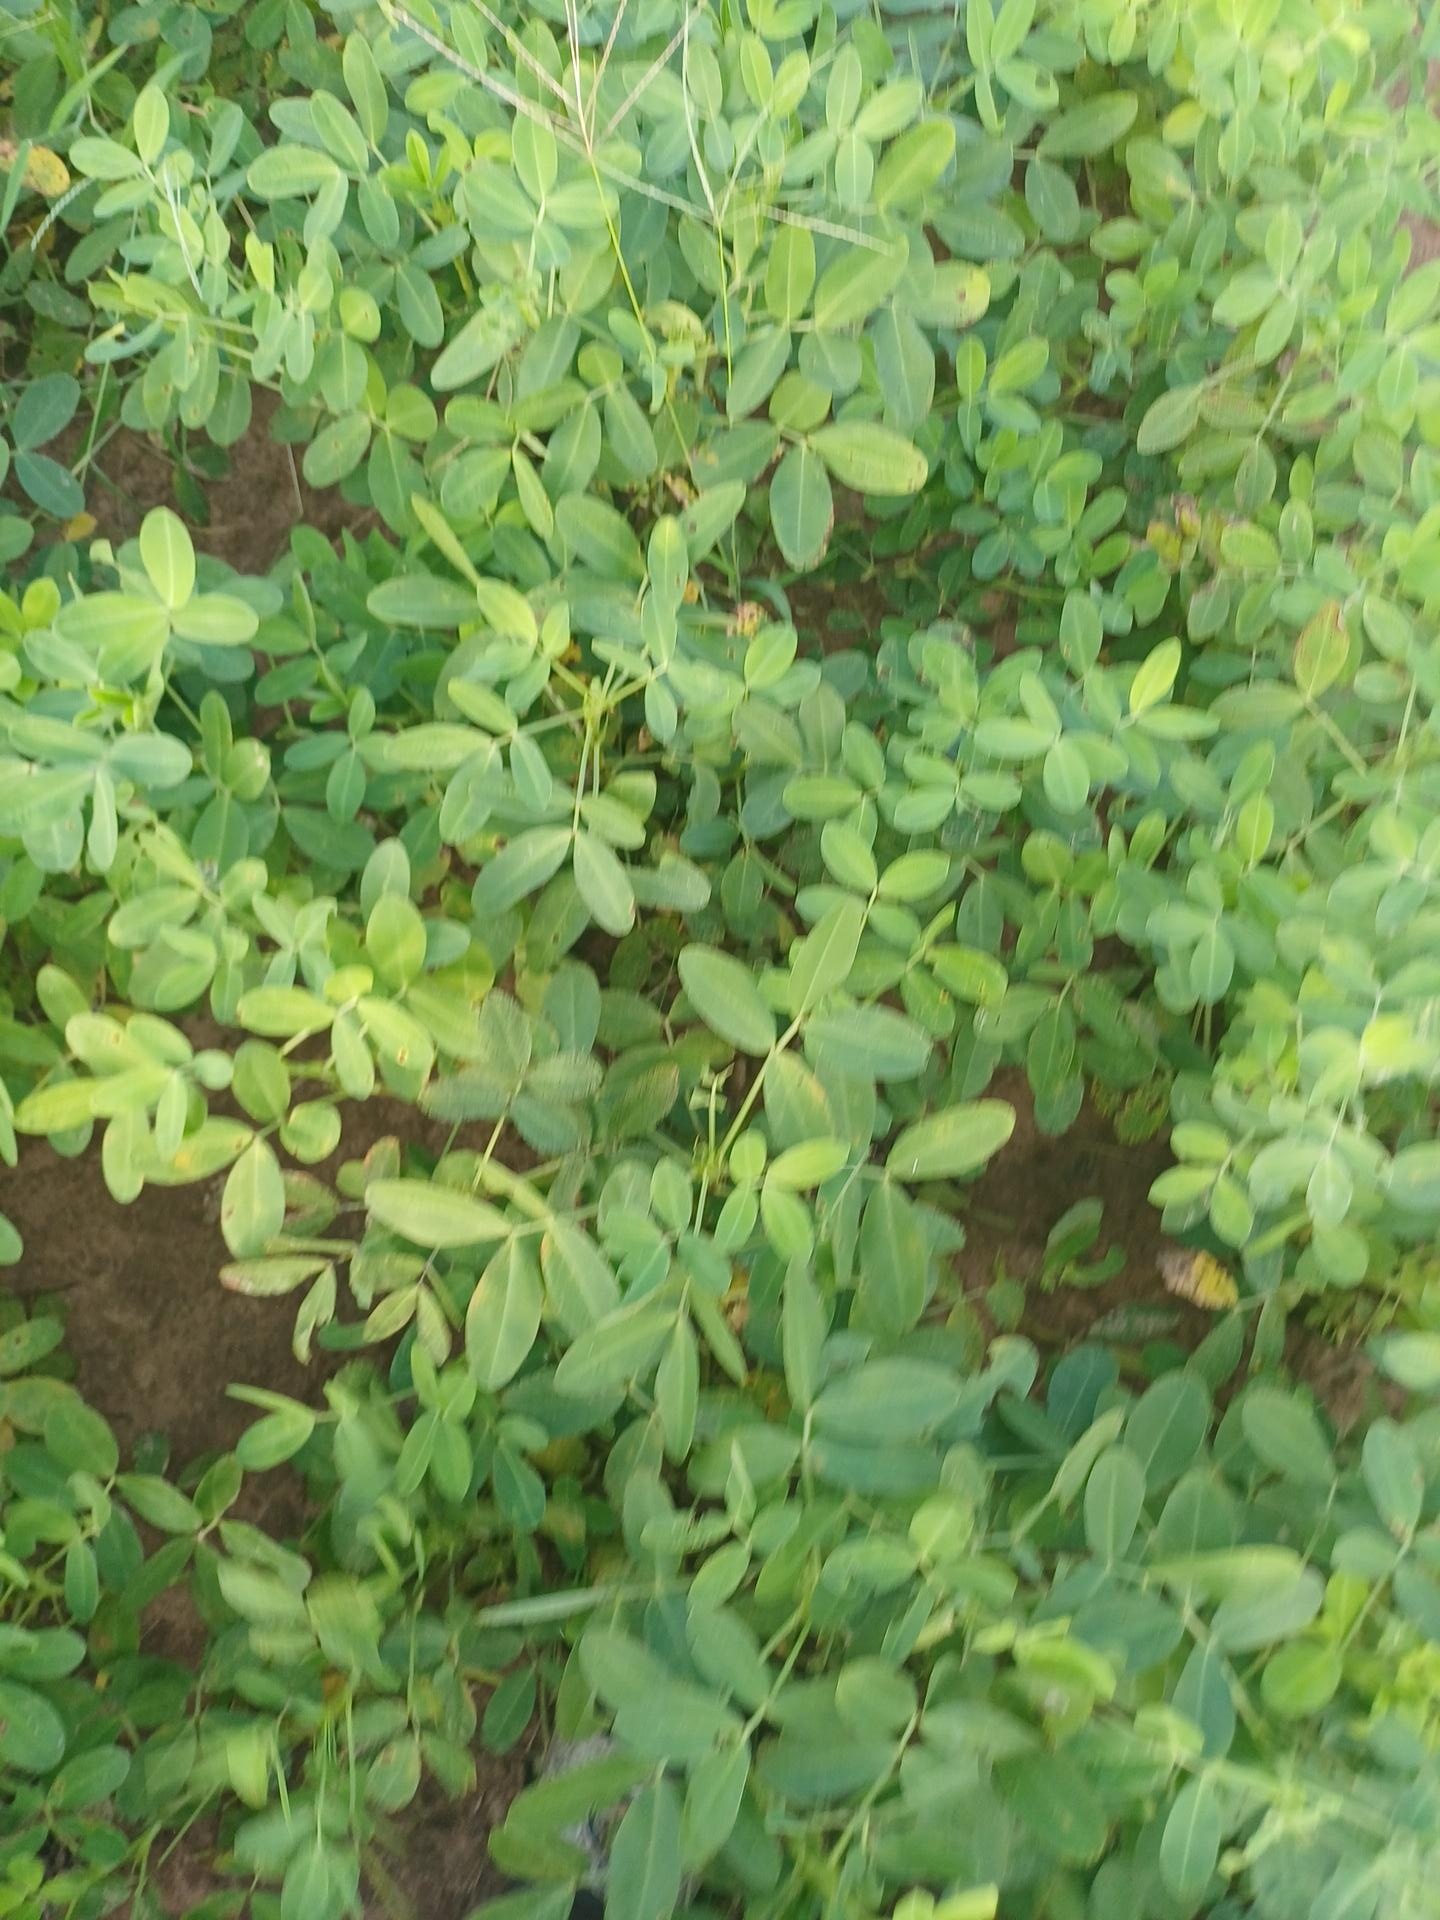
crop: groundnut
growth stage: flowering
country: Senegal
